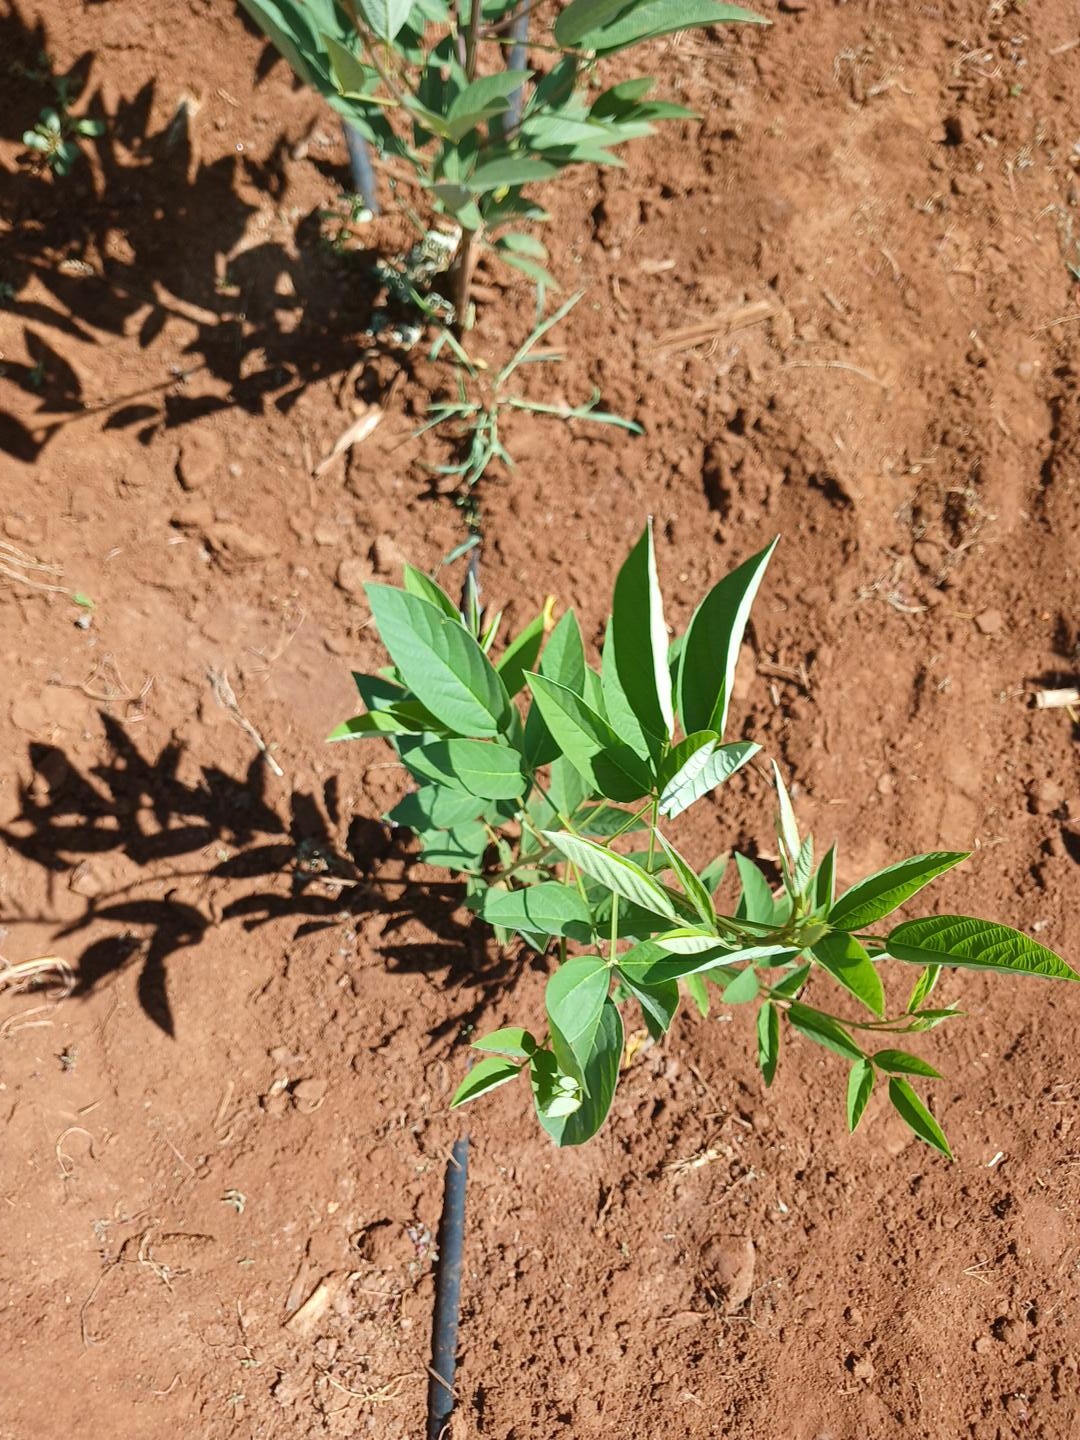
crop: pigeonpea
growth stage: vegetative
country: Kenya
